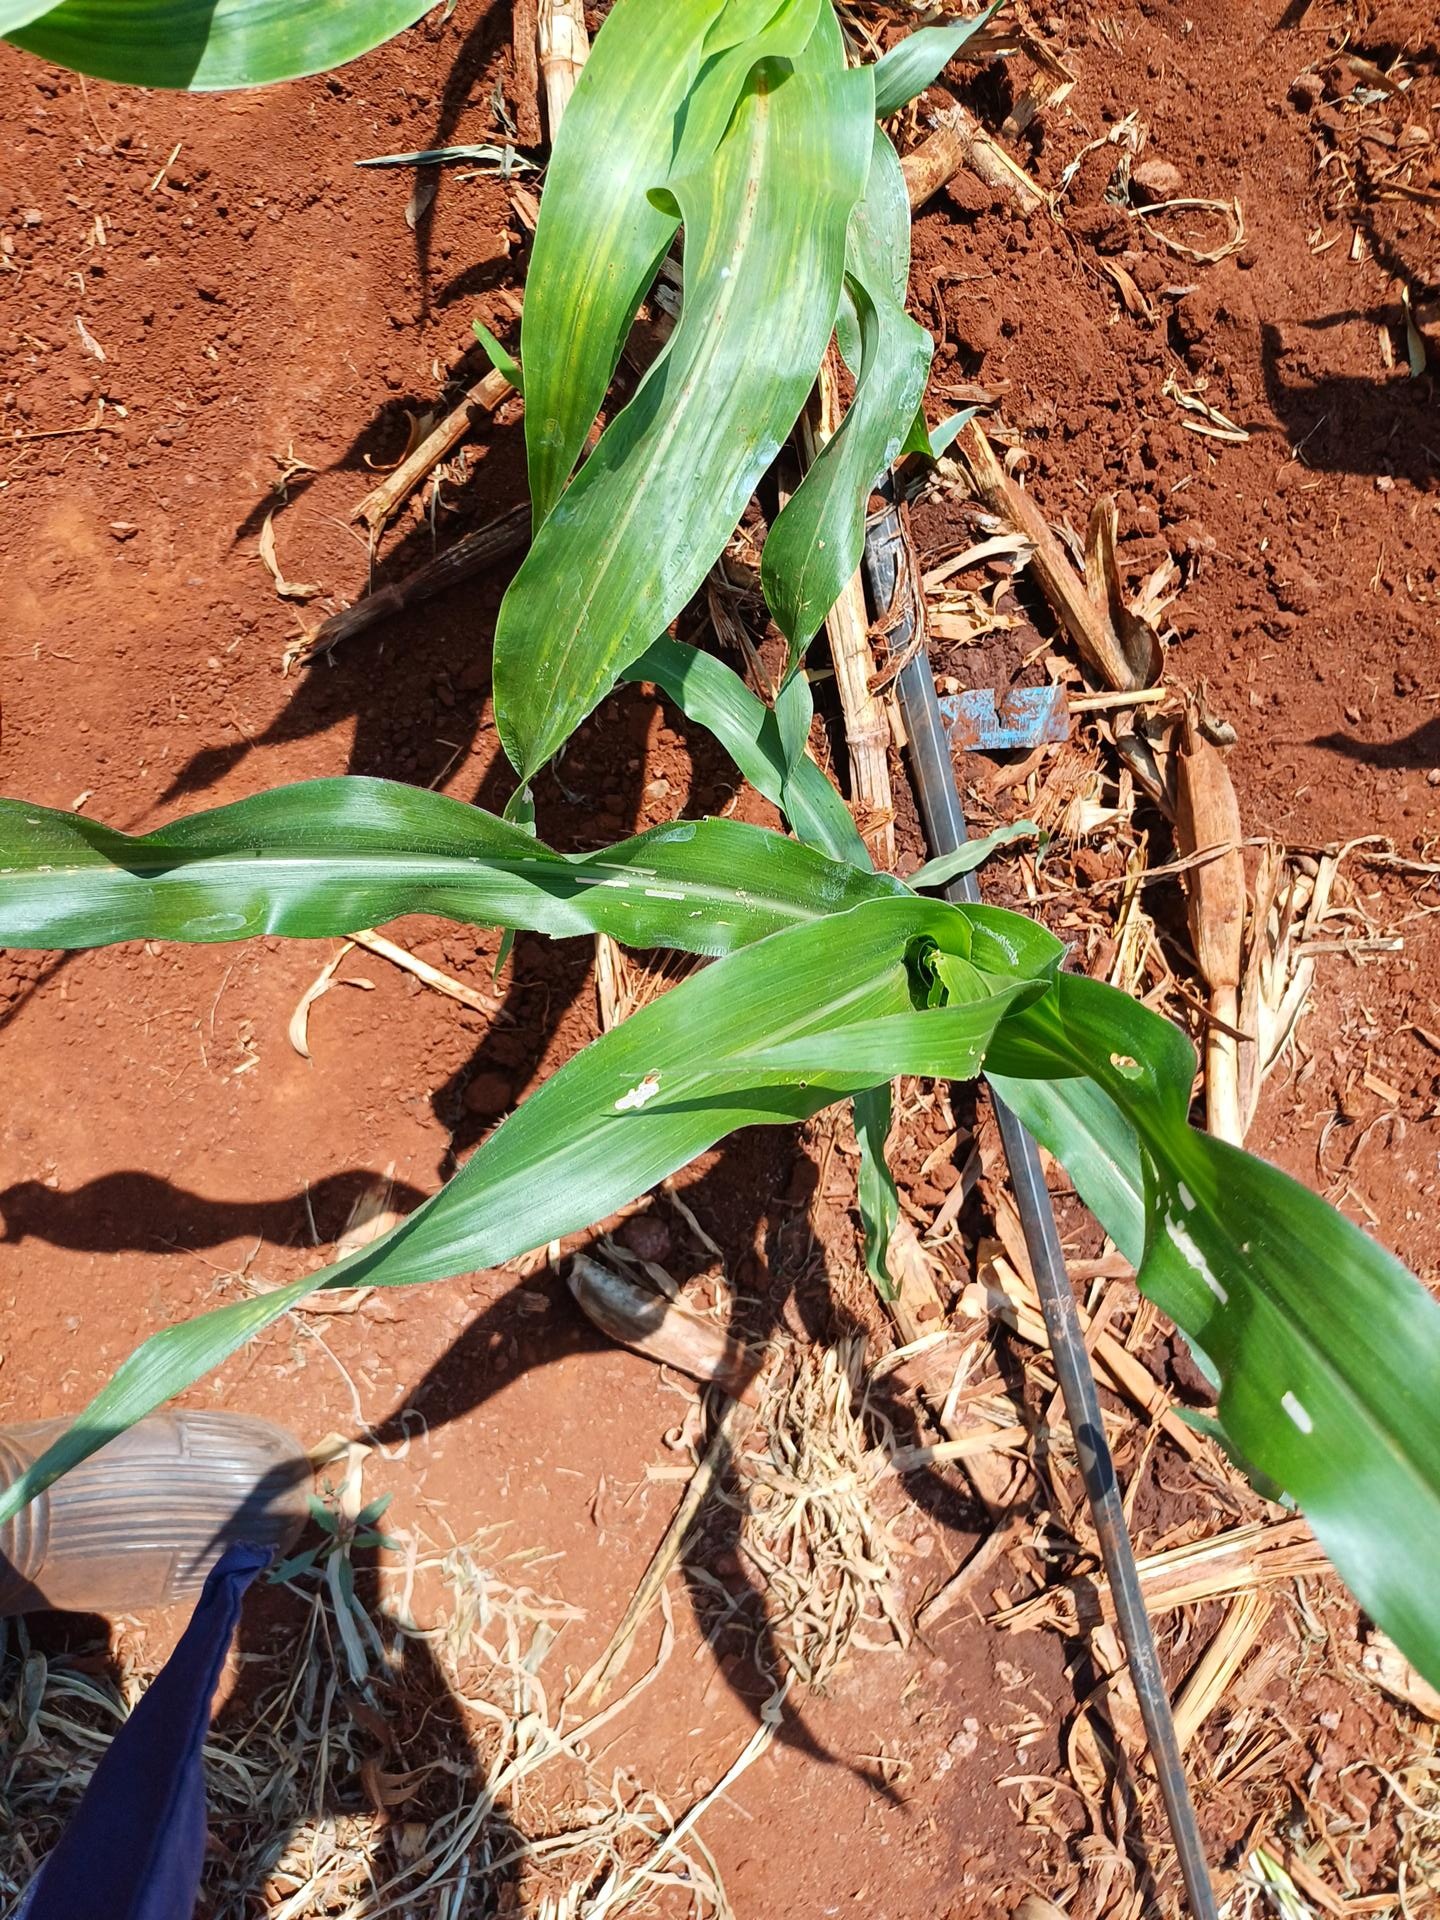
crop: sorghum
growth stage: vegetative
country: Kenya
